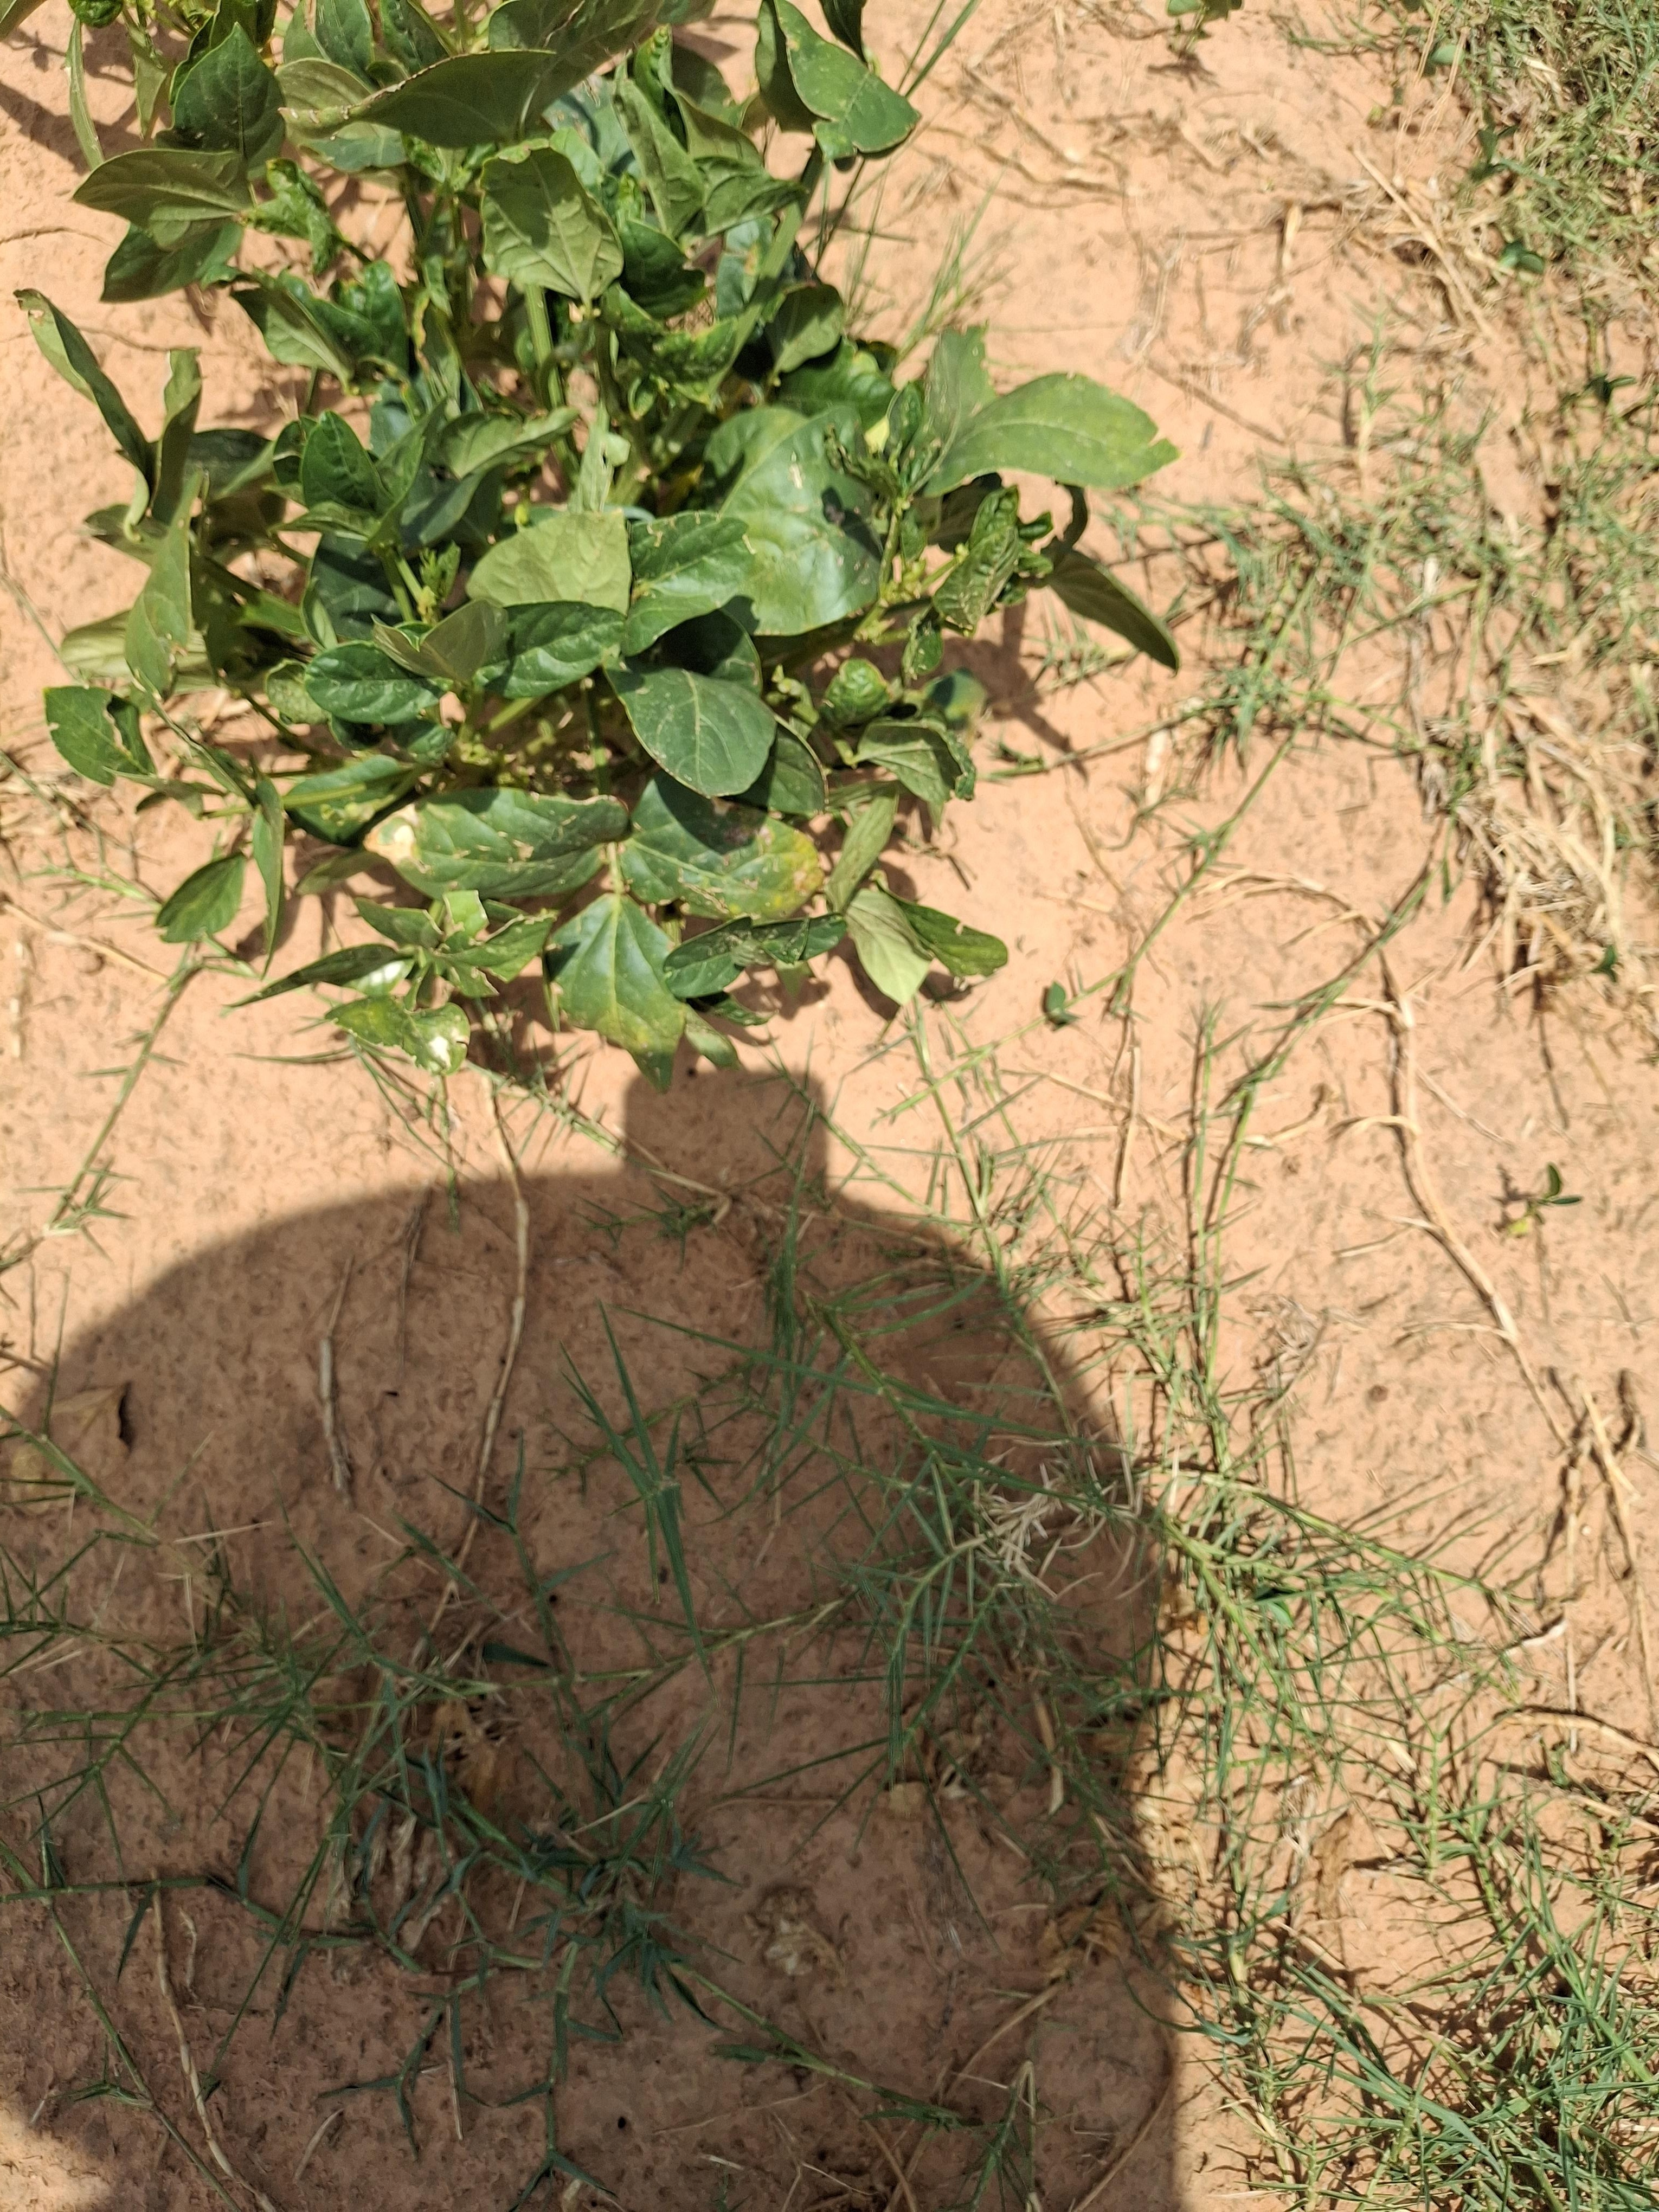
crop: cowpea
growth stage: harvest maturity
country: Nigeria
